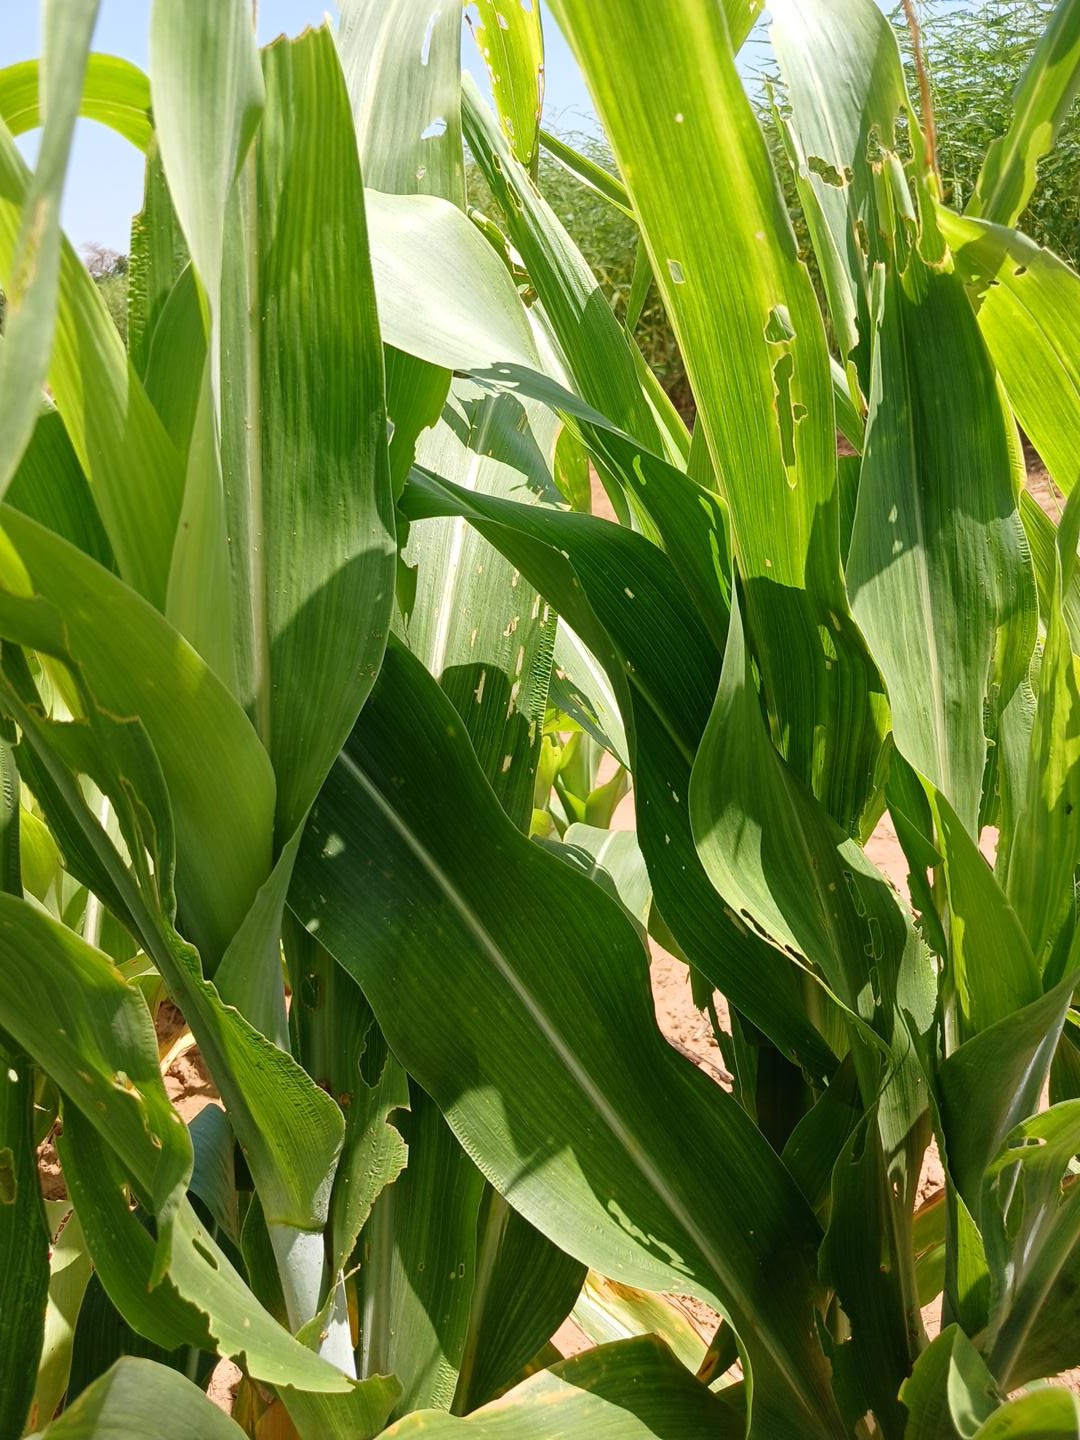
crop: sorghum
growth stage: vegetative
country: Senegal
